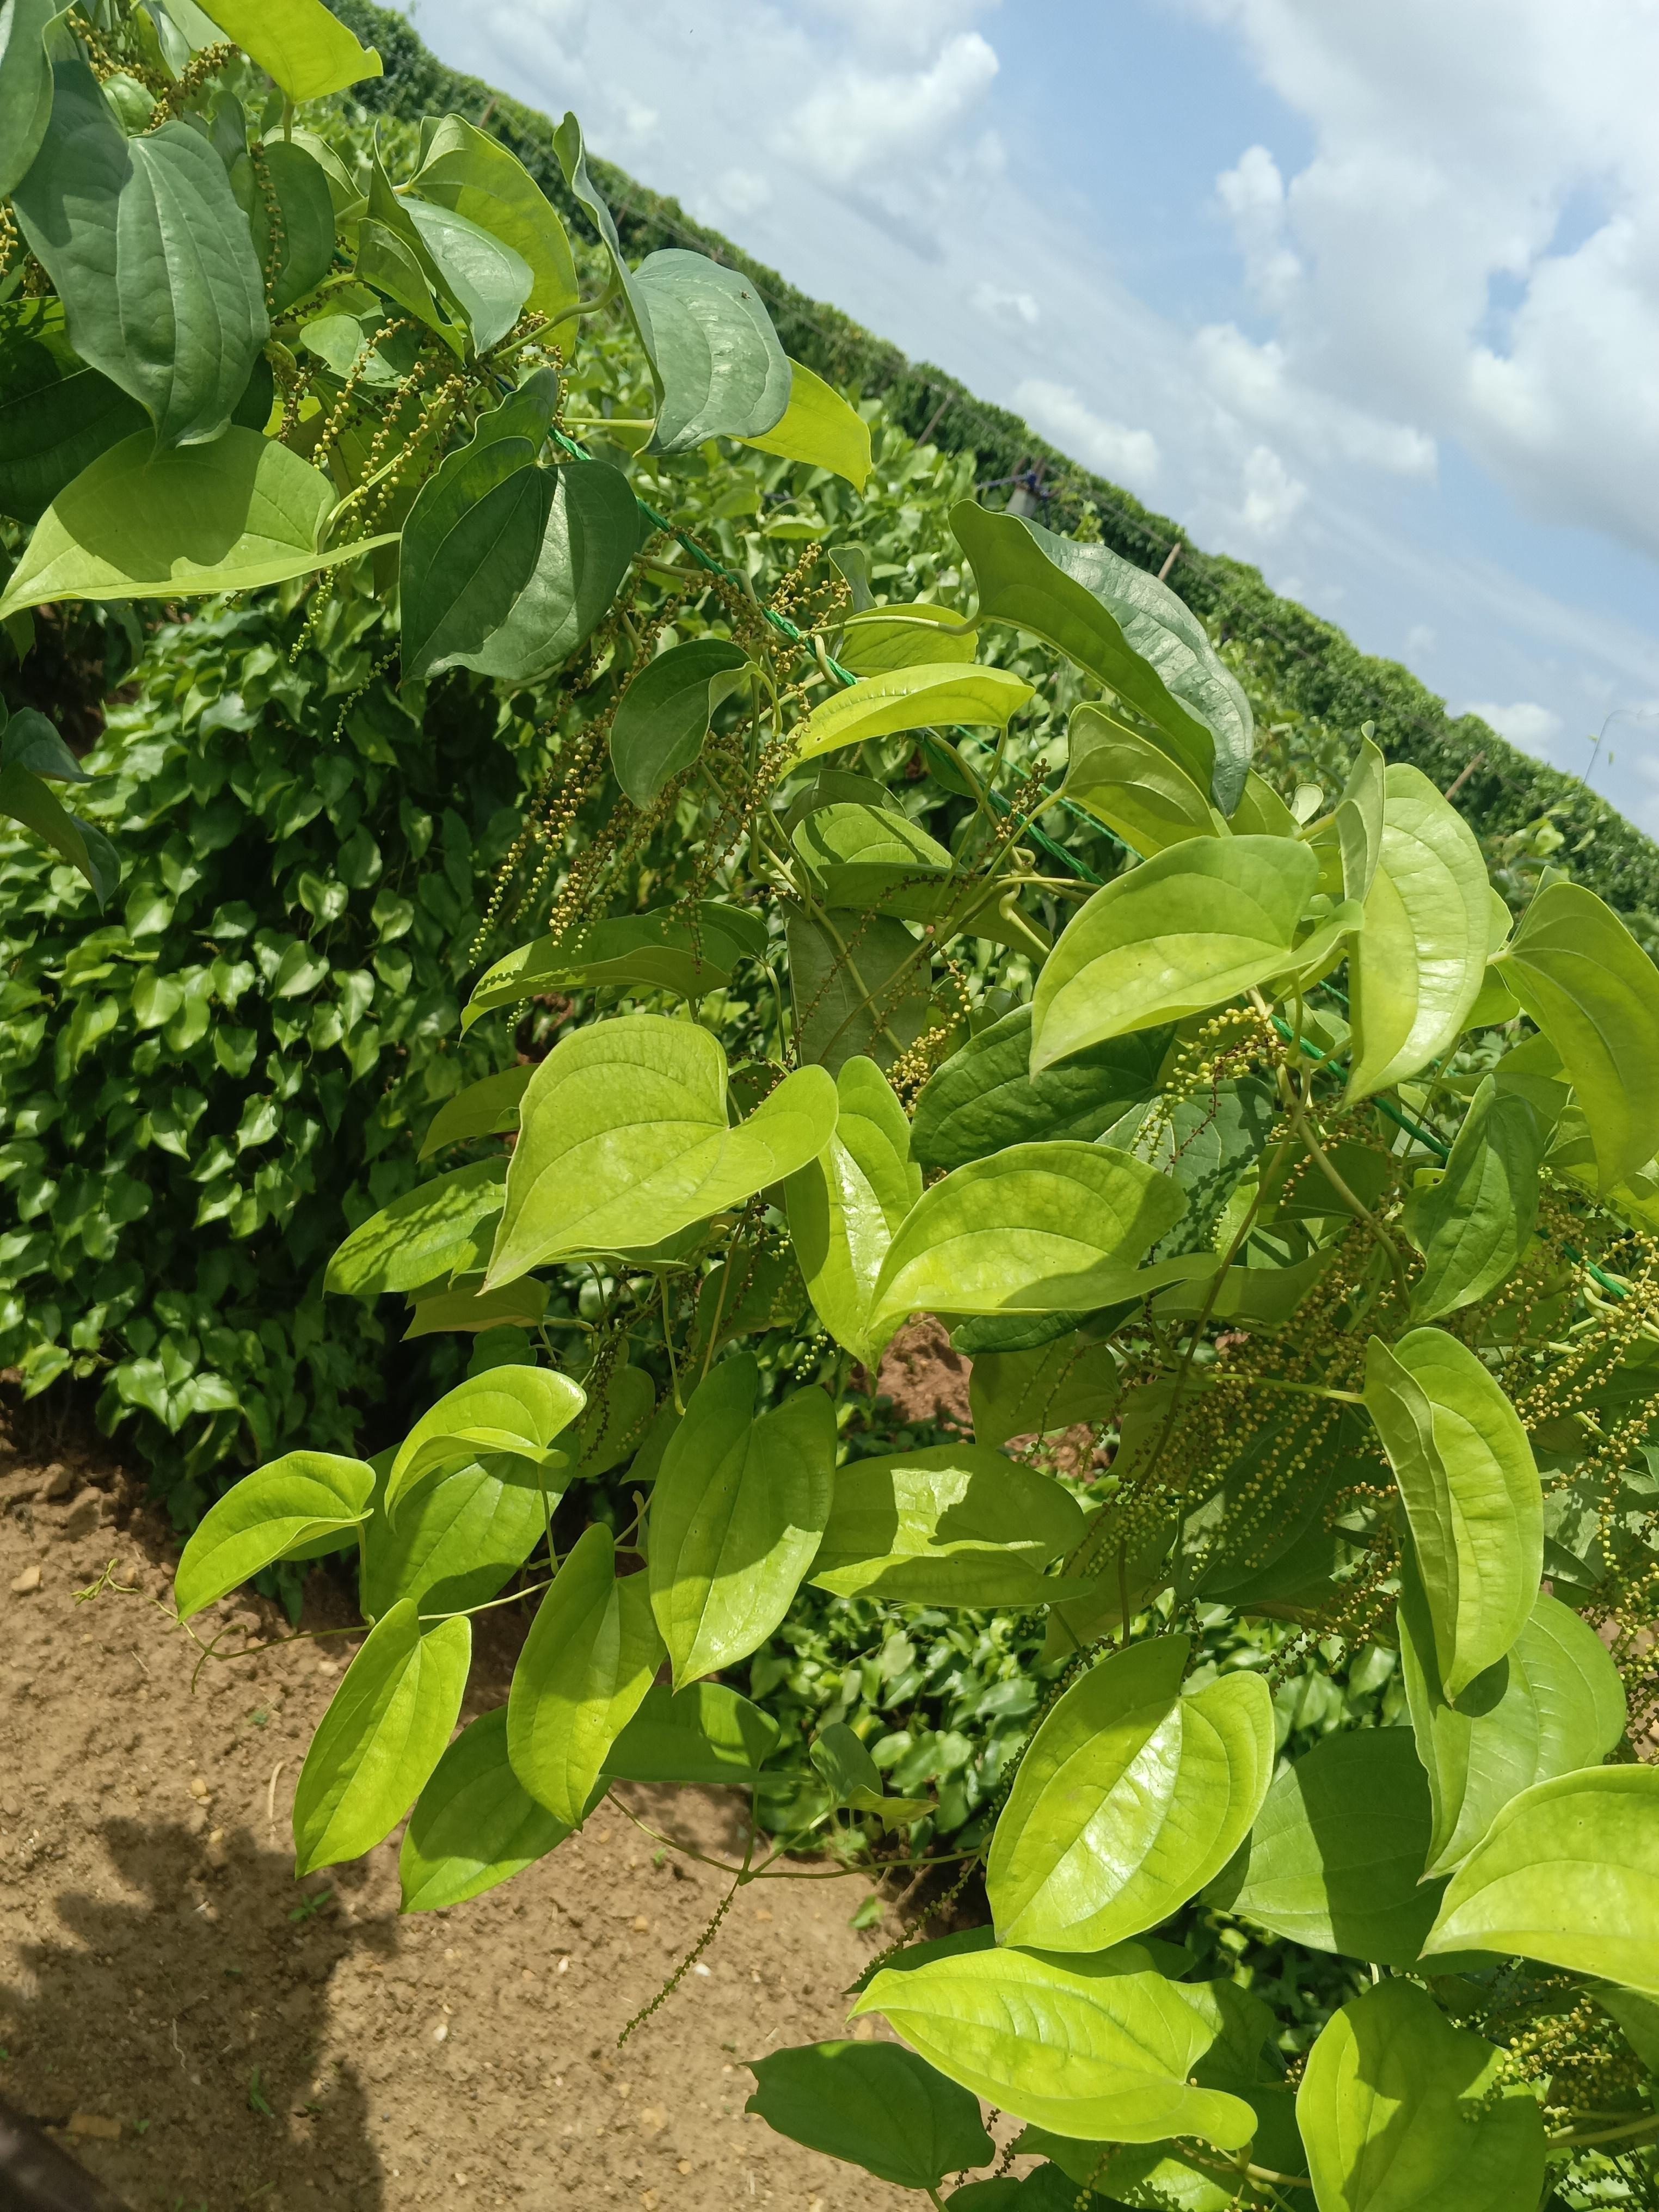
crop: yam
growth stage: vegetative
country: Nigeria
